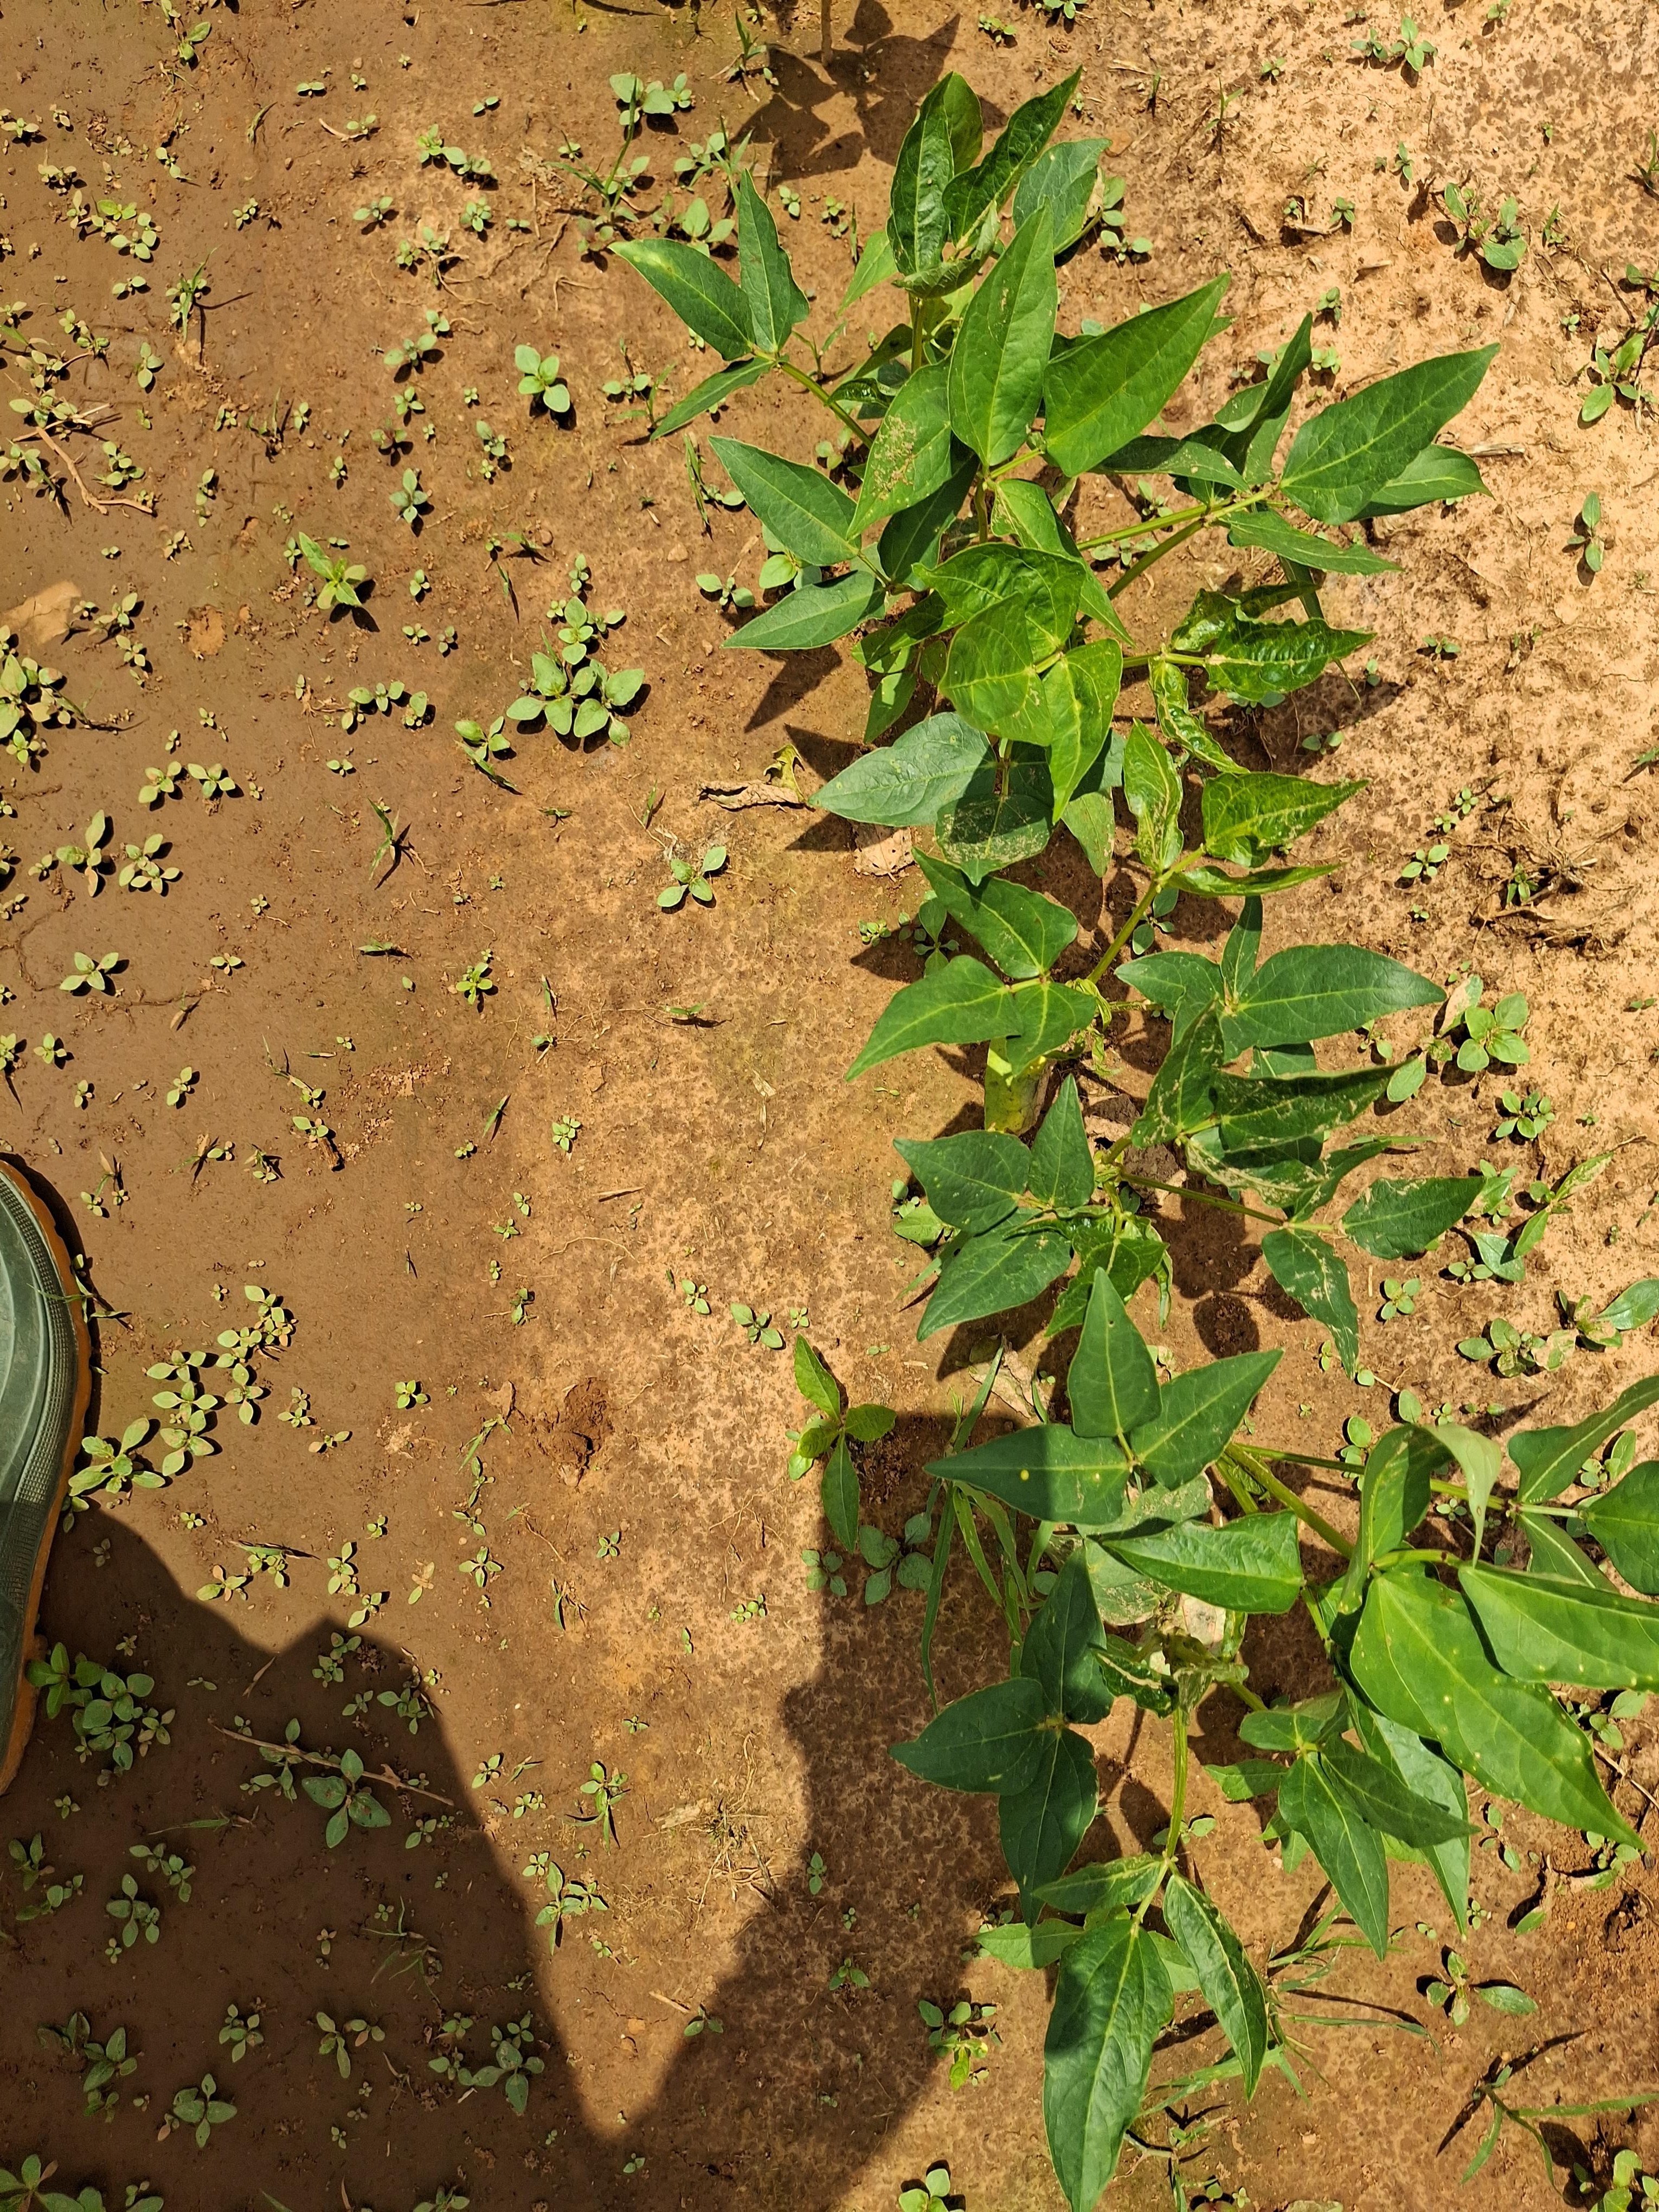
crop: cowpea
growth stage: sprouting emergence
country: Nigeria
